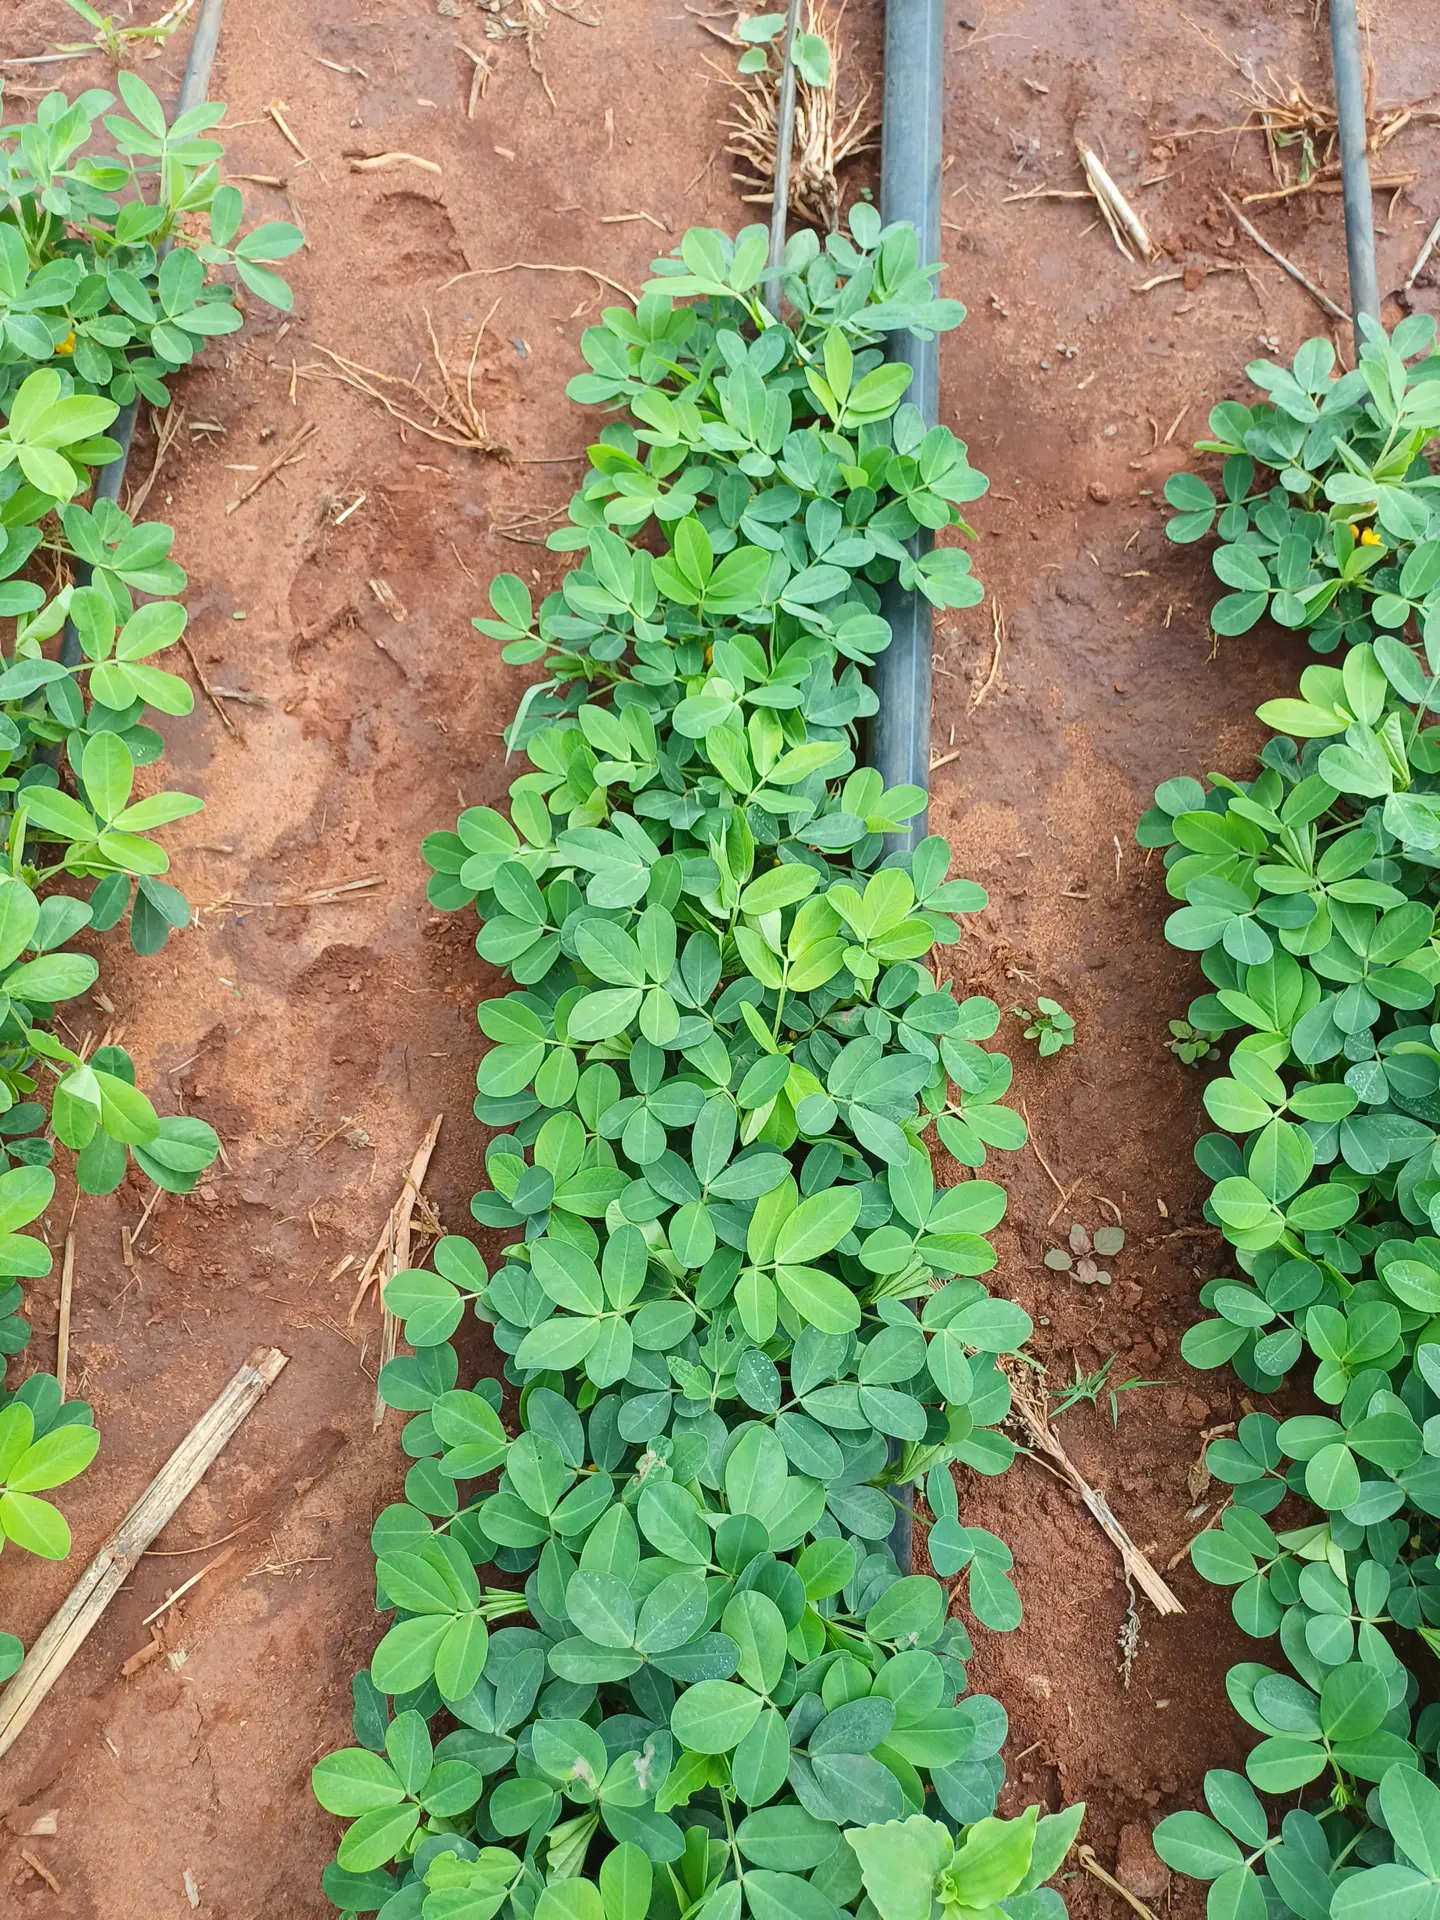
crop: groundnut
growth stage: vegetative
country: Kenya
